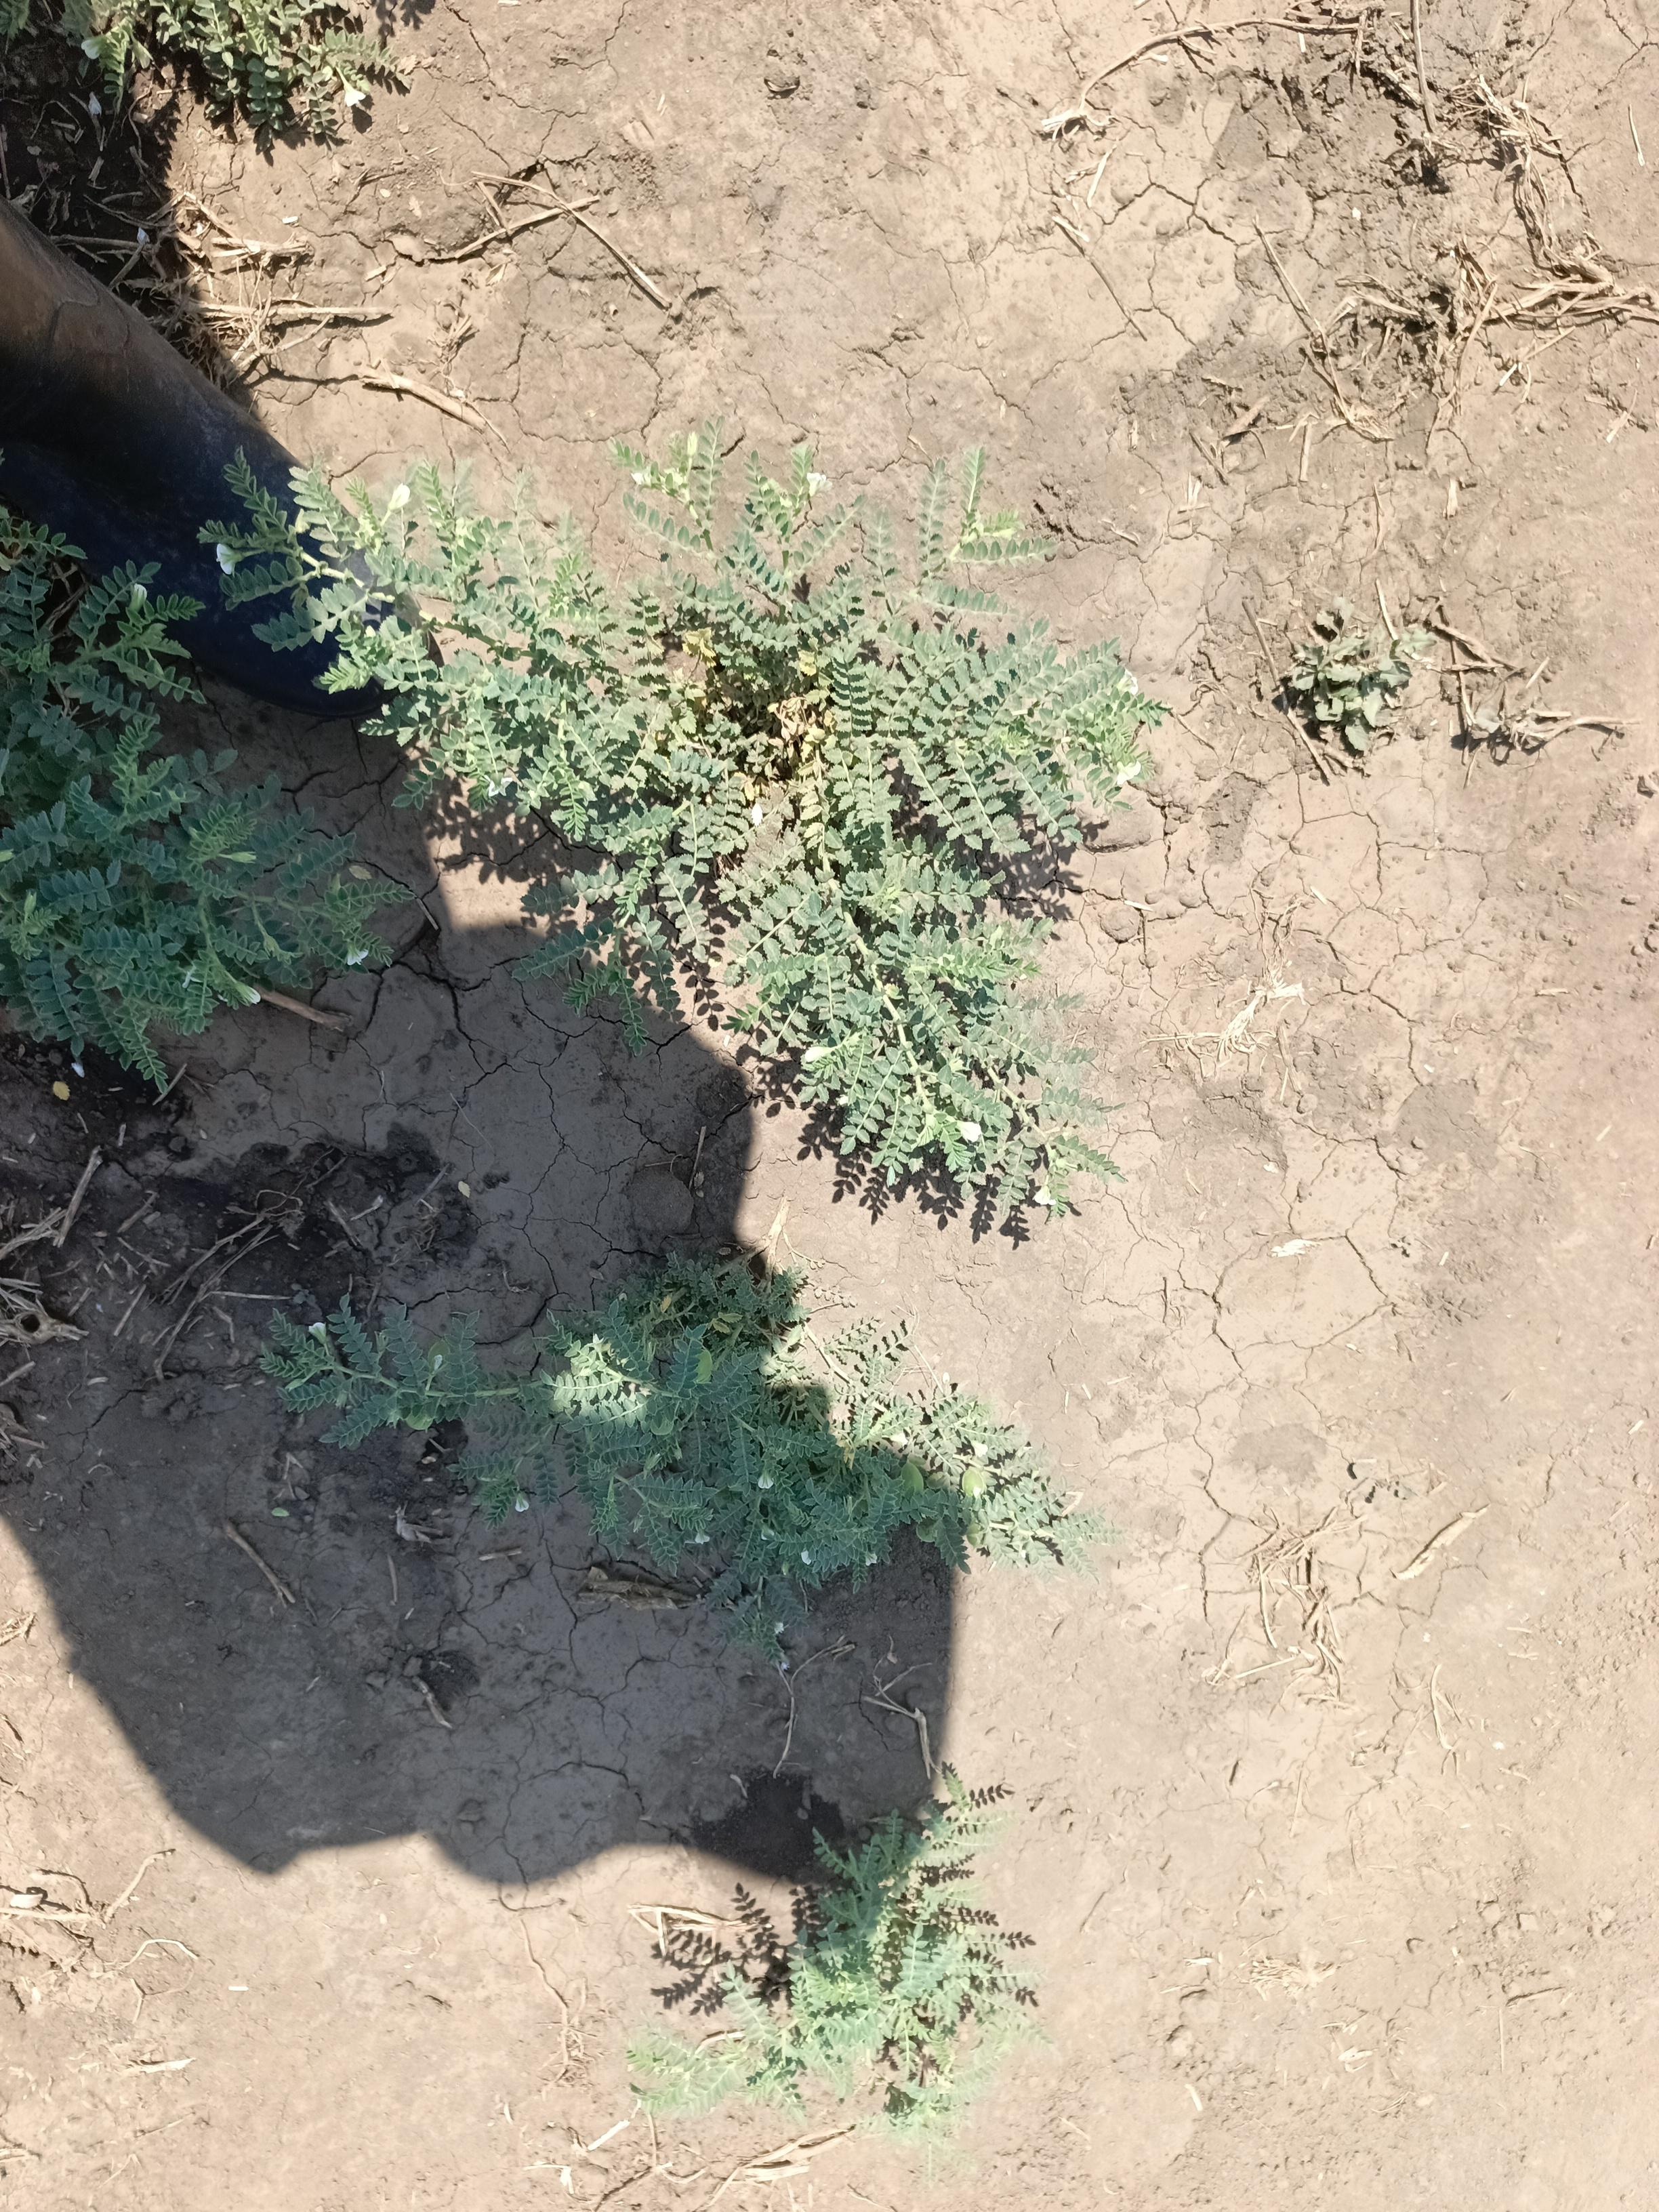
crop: chickpea
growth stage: development pod
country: Tanzania
